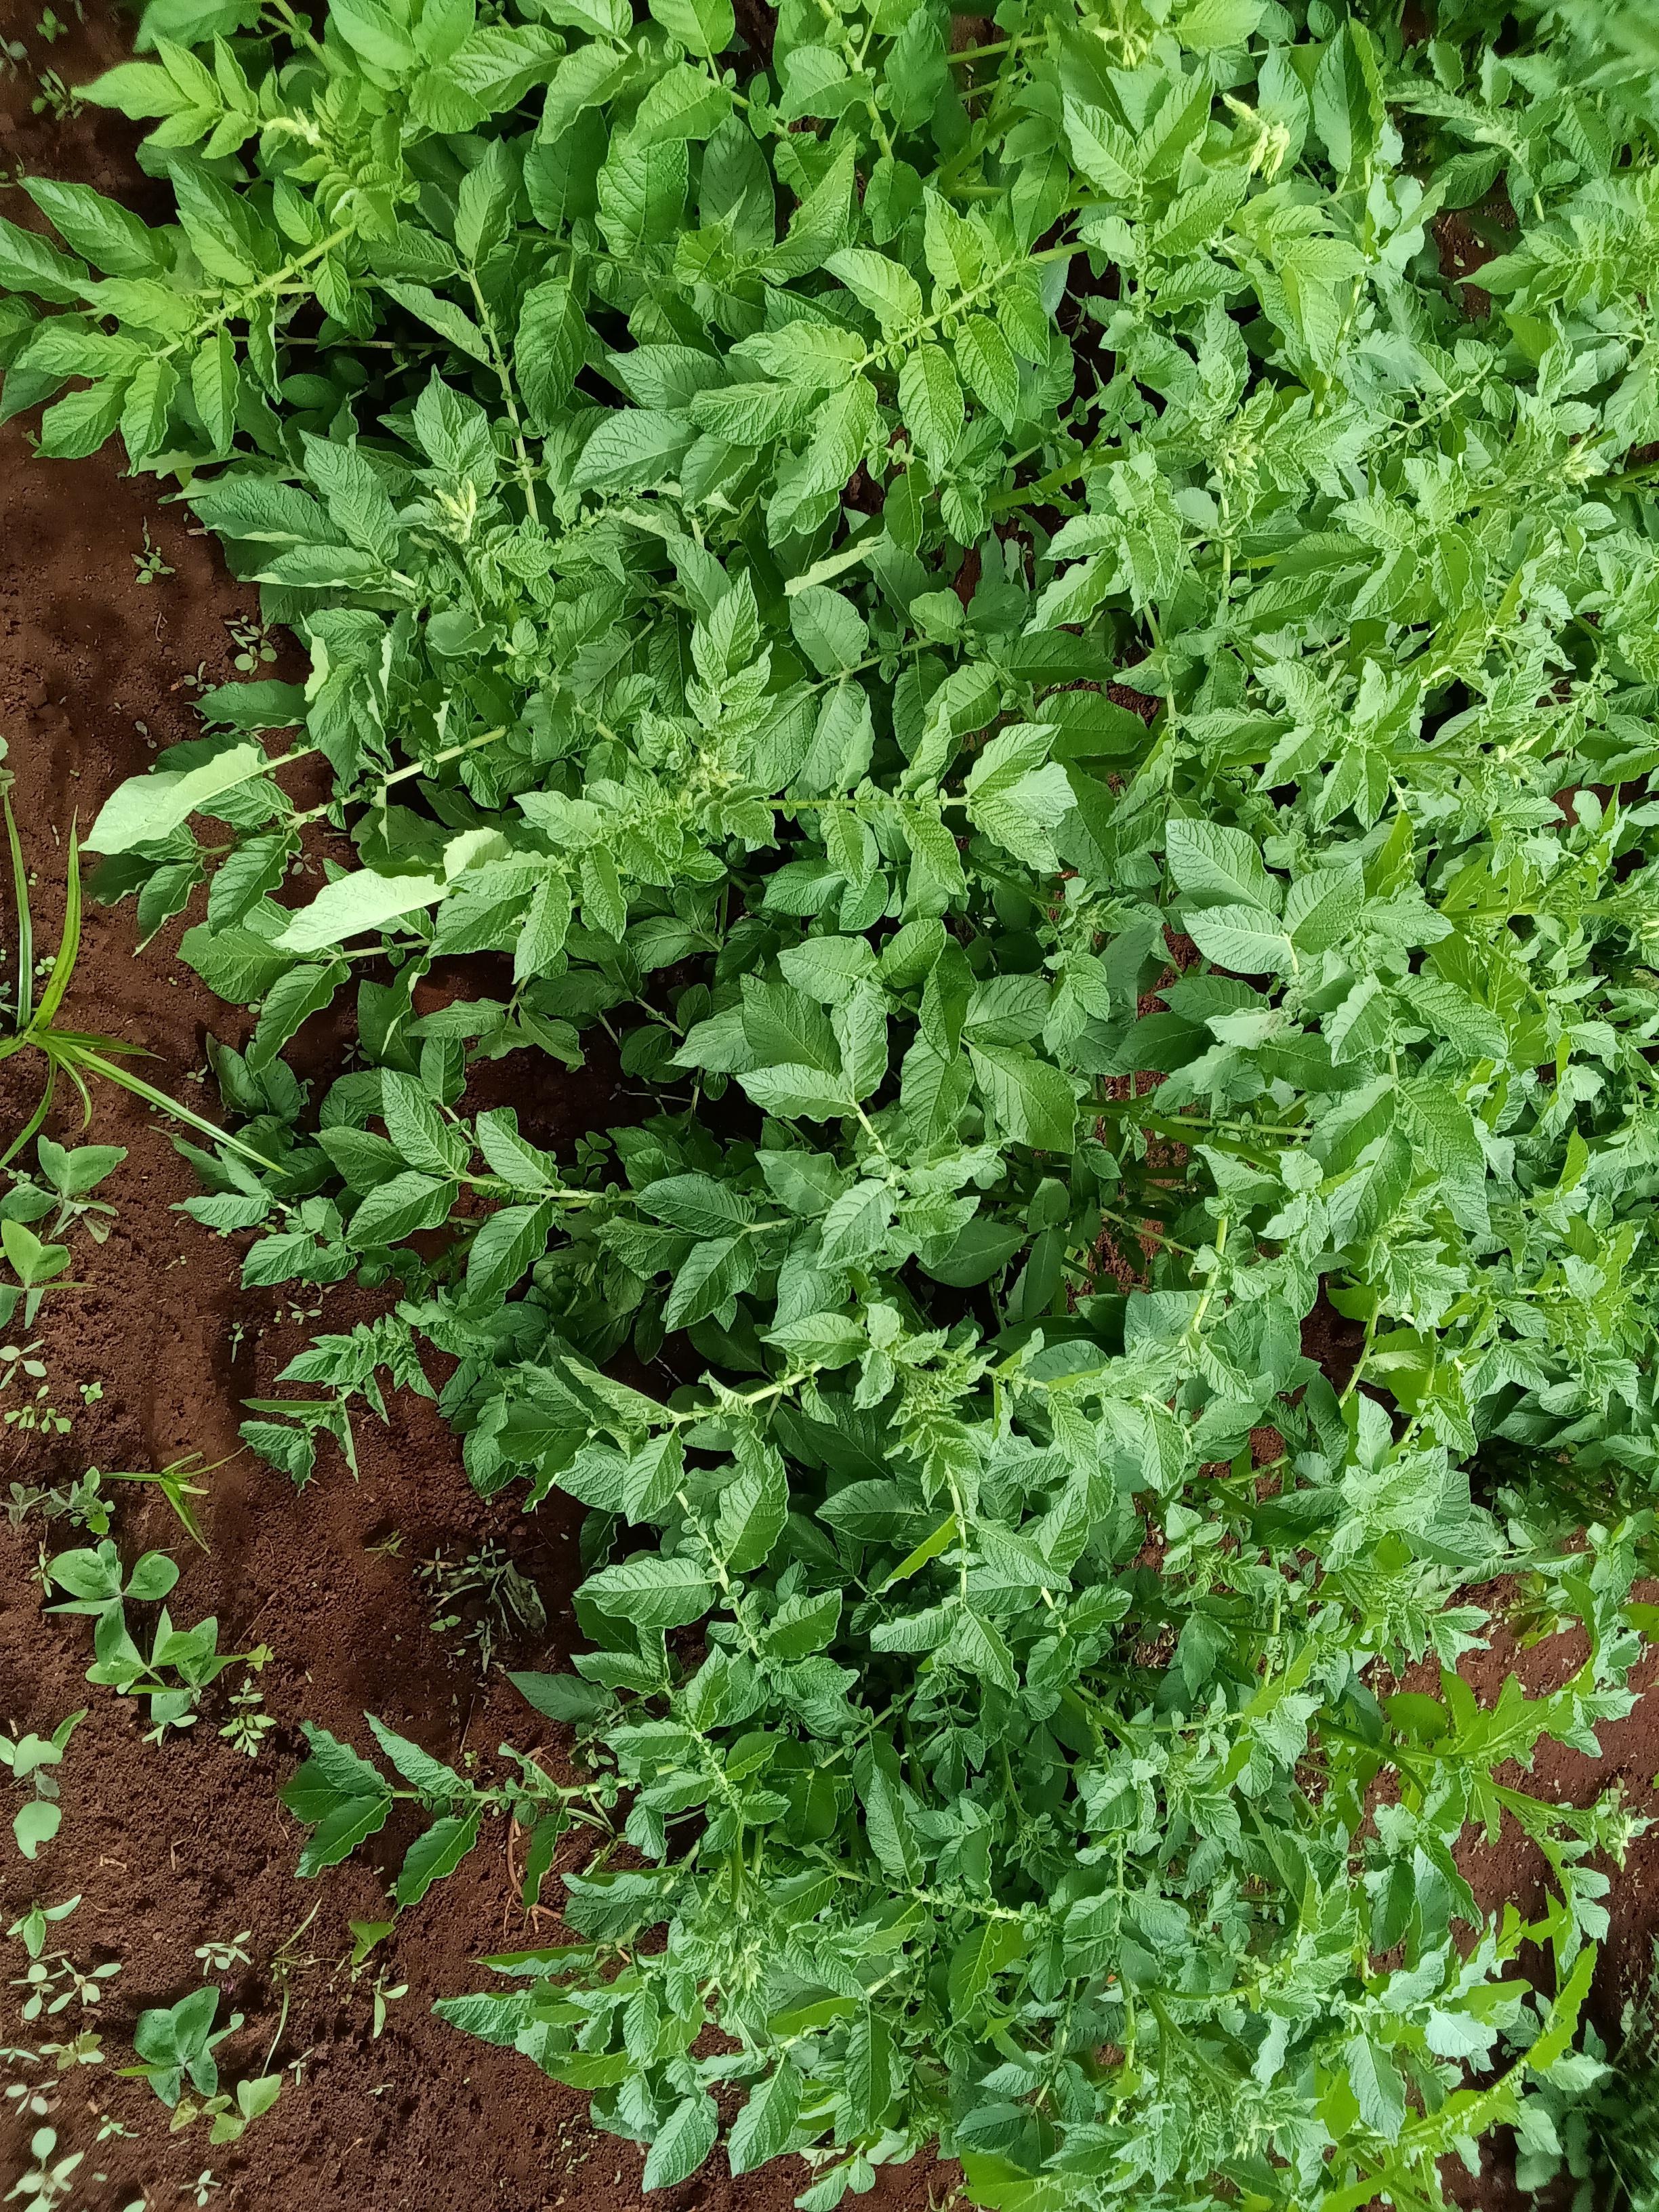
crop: potato
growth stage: vegetative
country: Kenya
